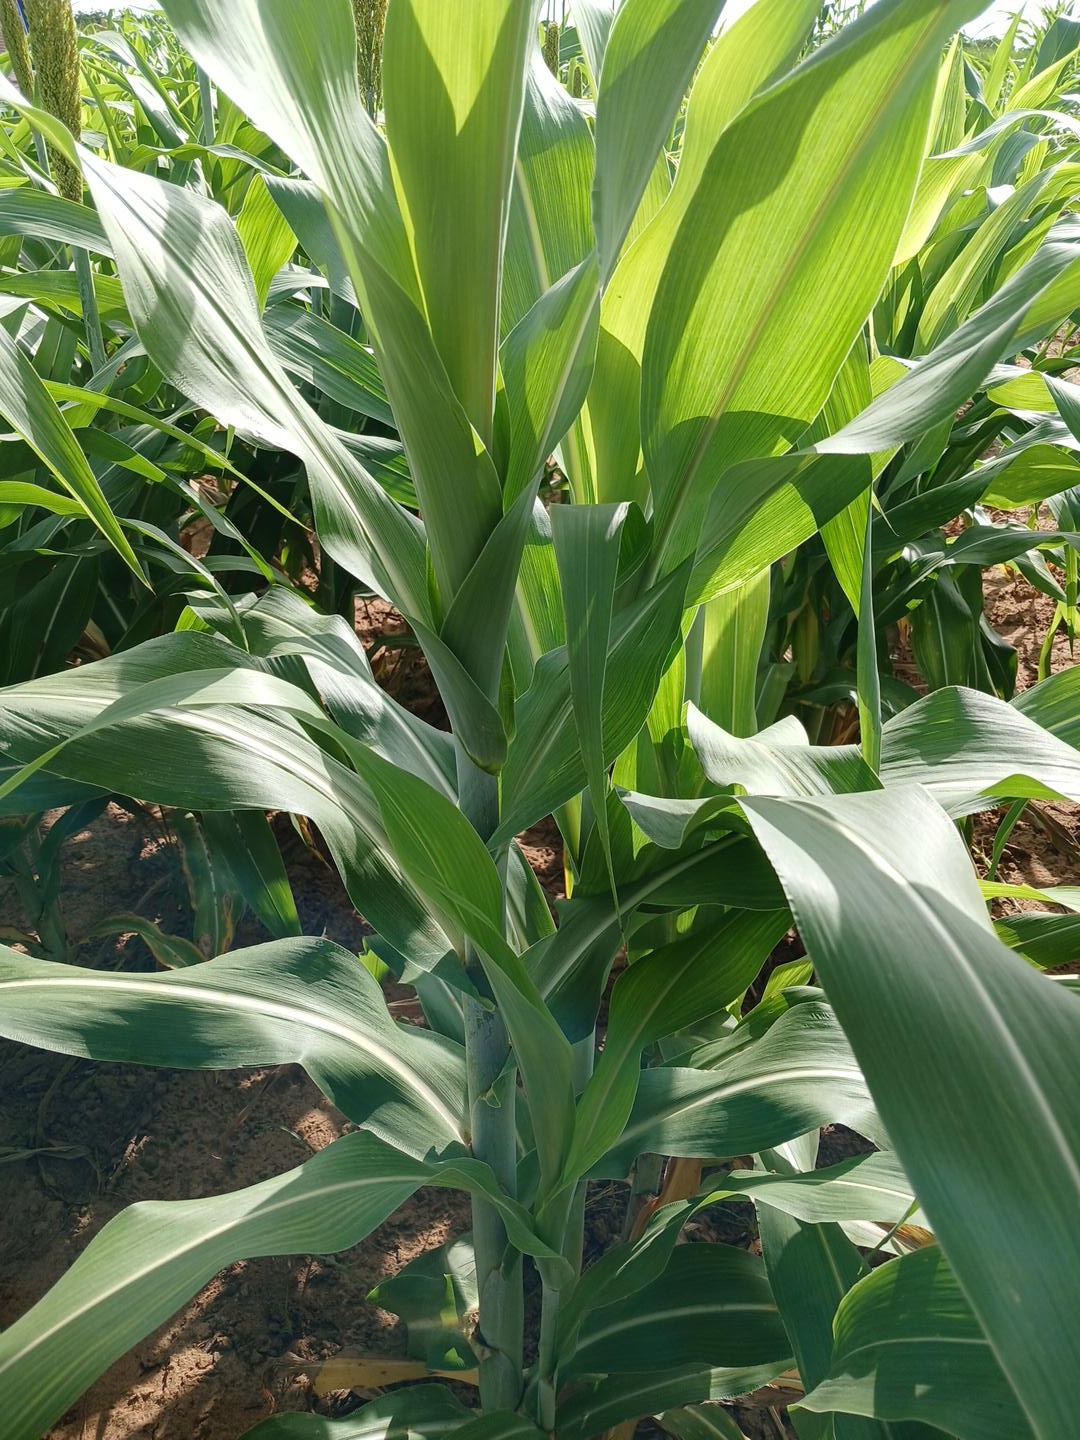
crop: sorghum
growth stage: vegetative
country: Senegal
